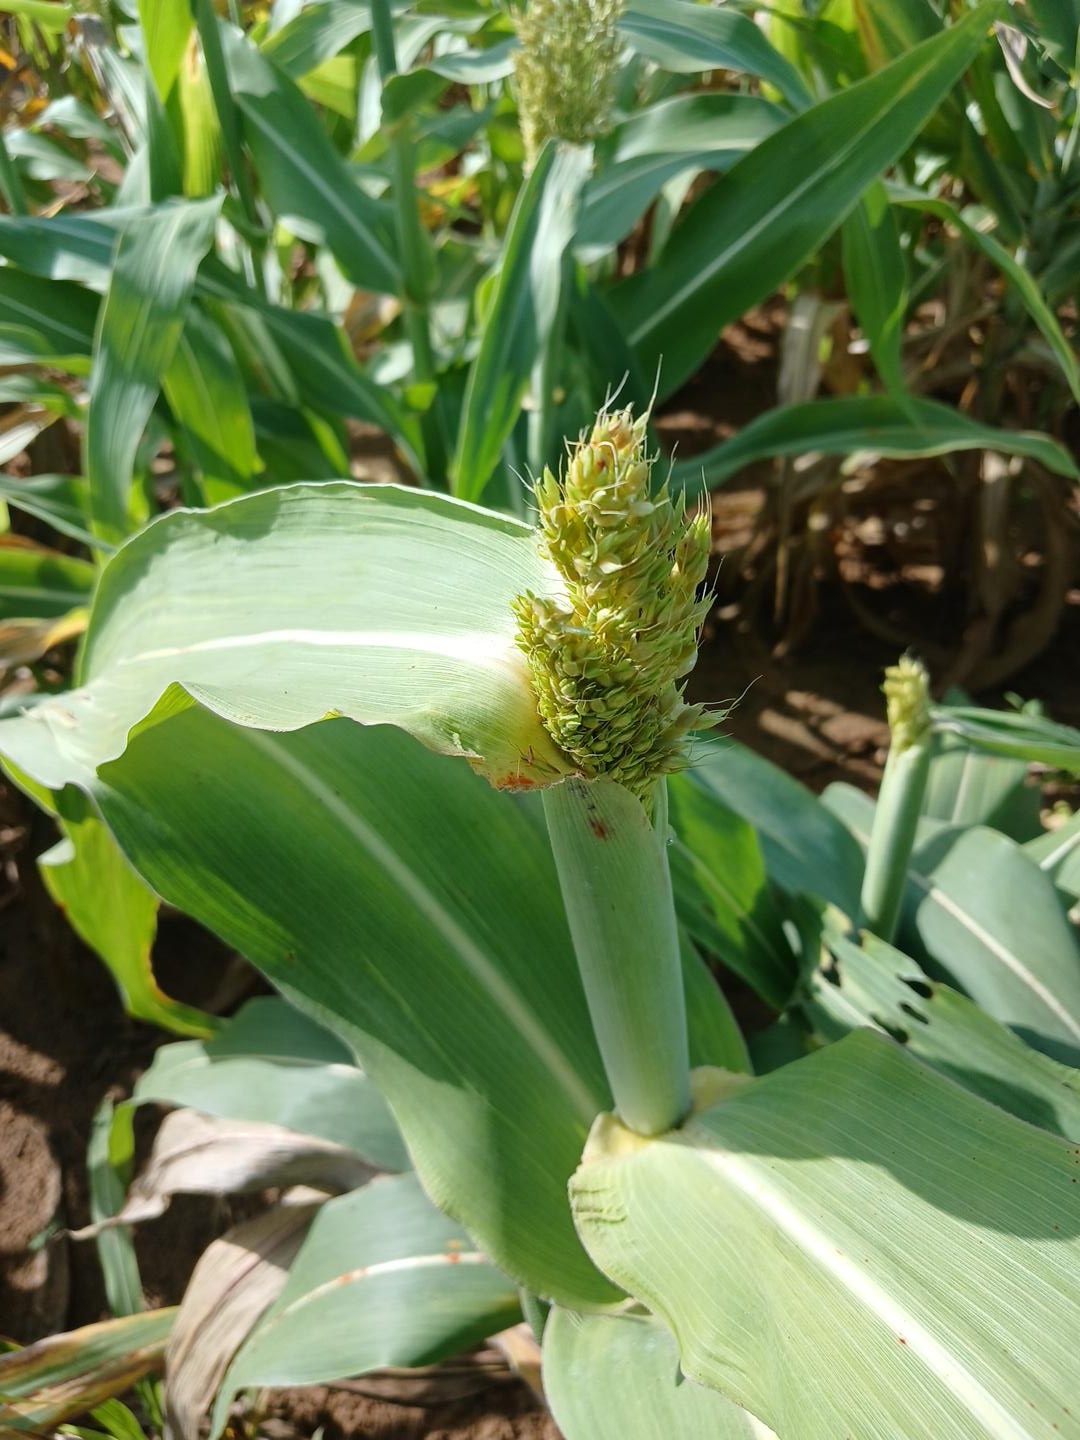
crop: sorghum
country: Senegal
